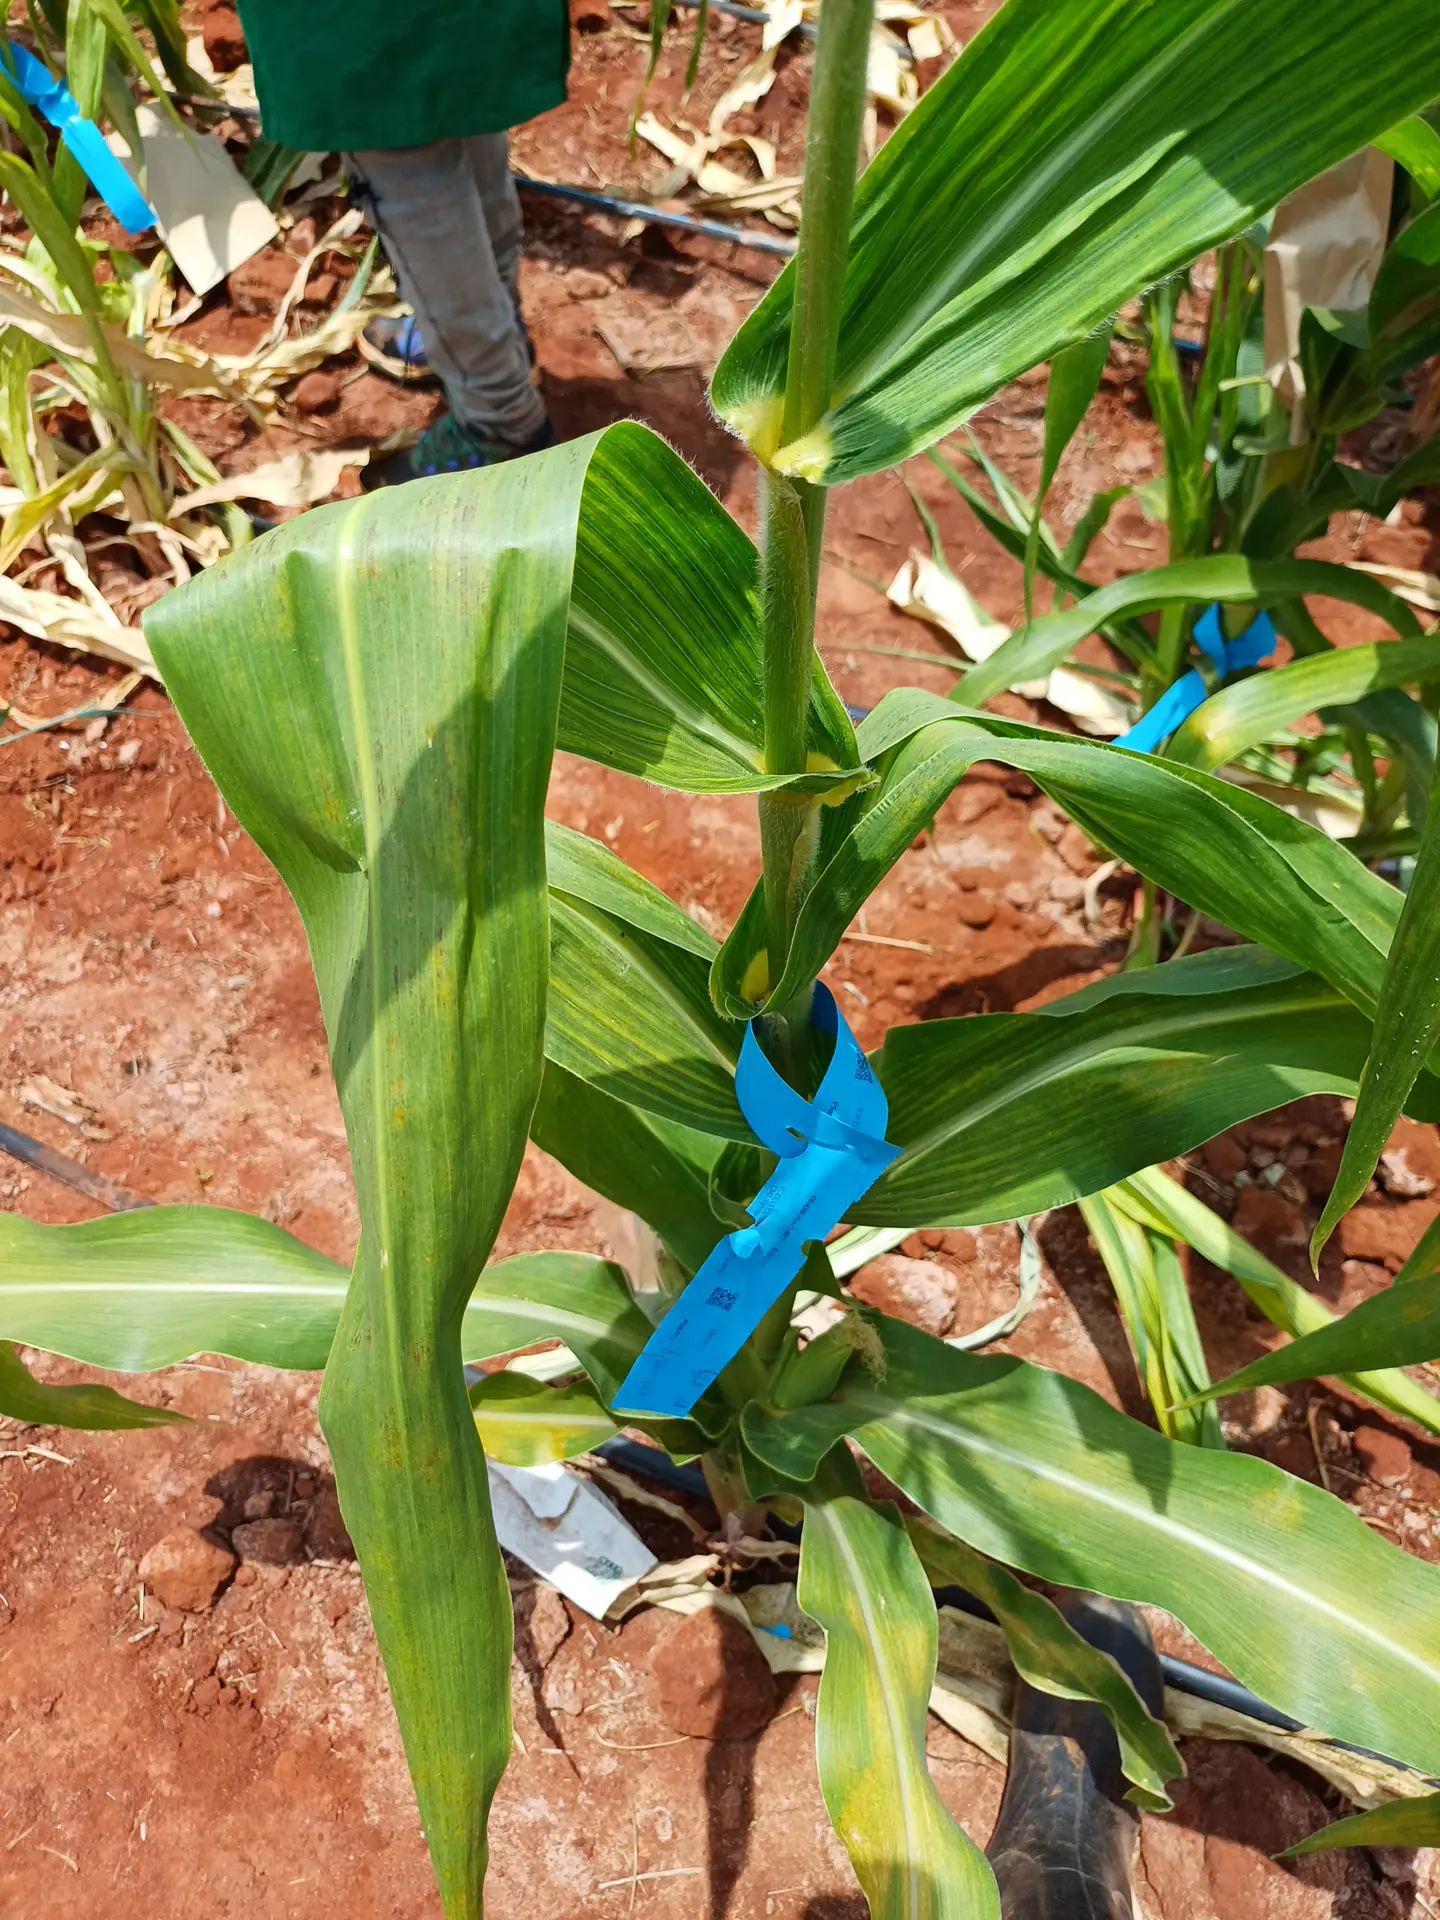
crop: maize
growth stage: flowering
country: Kenya
